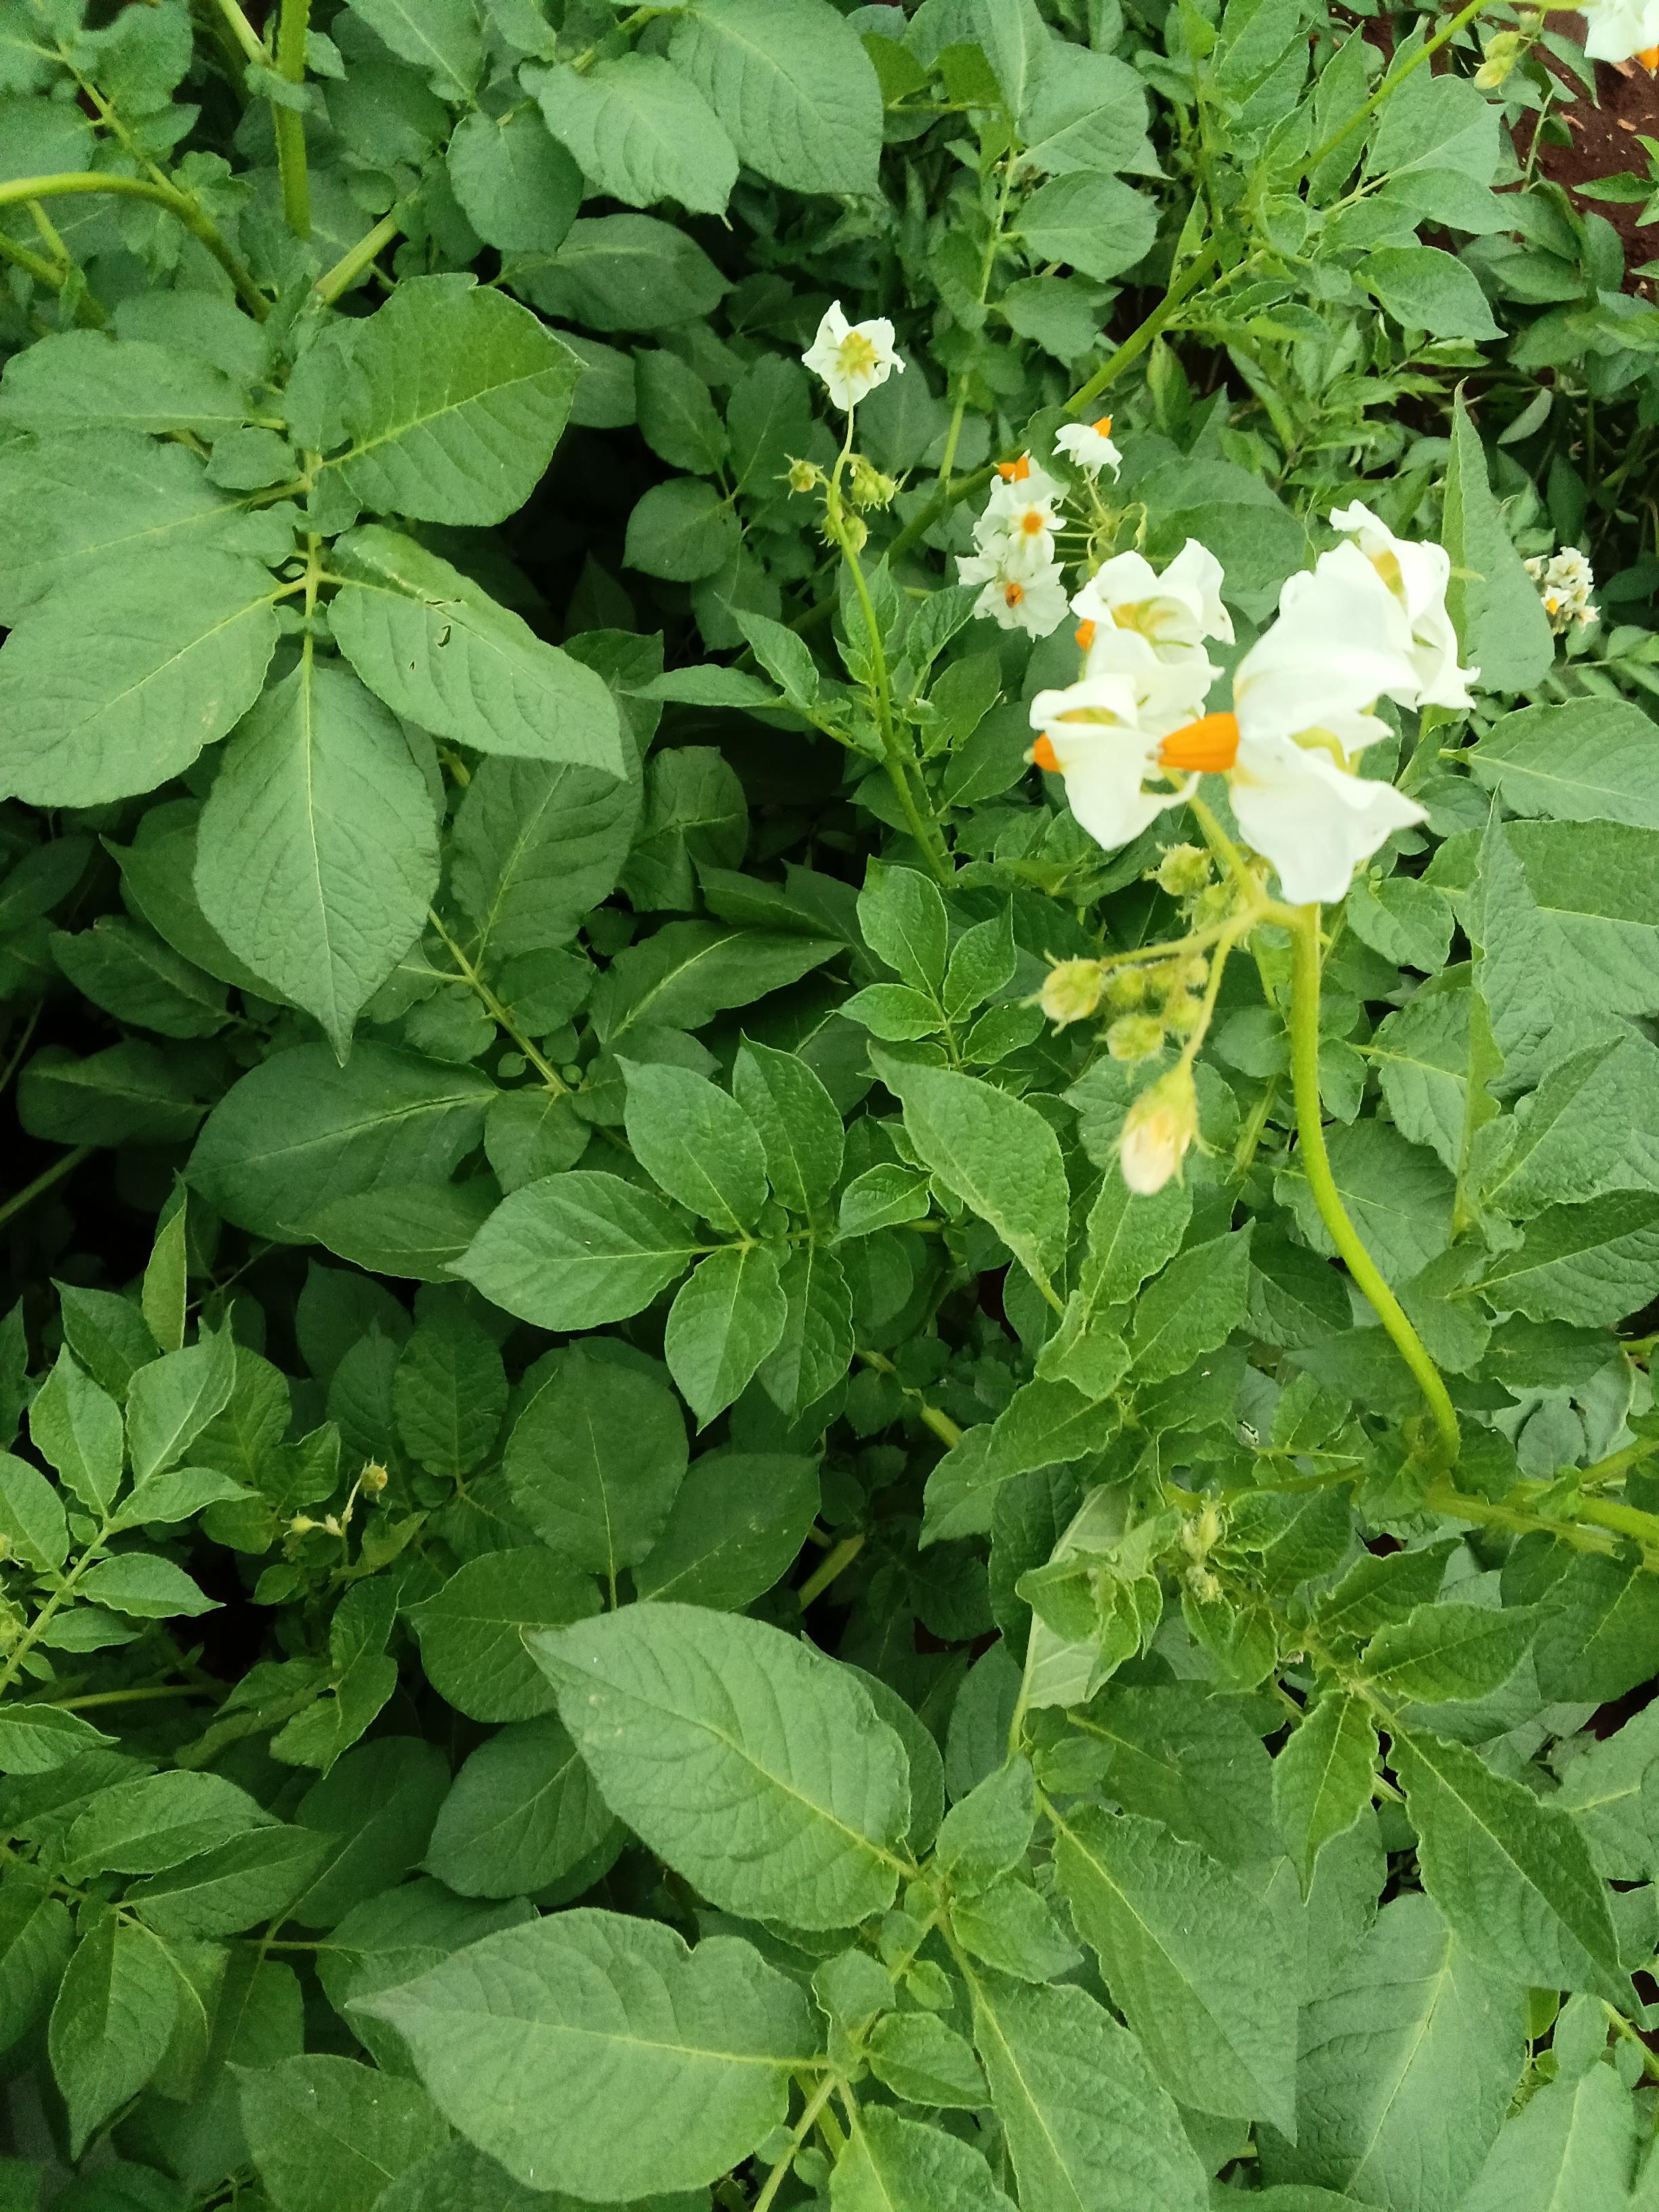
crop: potato
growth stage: flowering
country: Kenya
